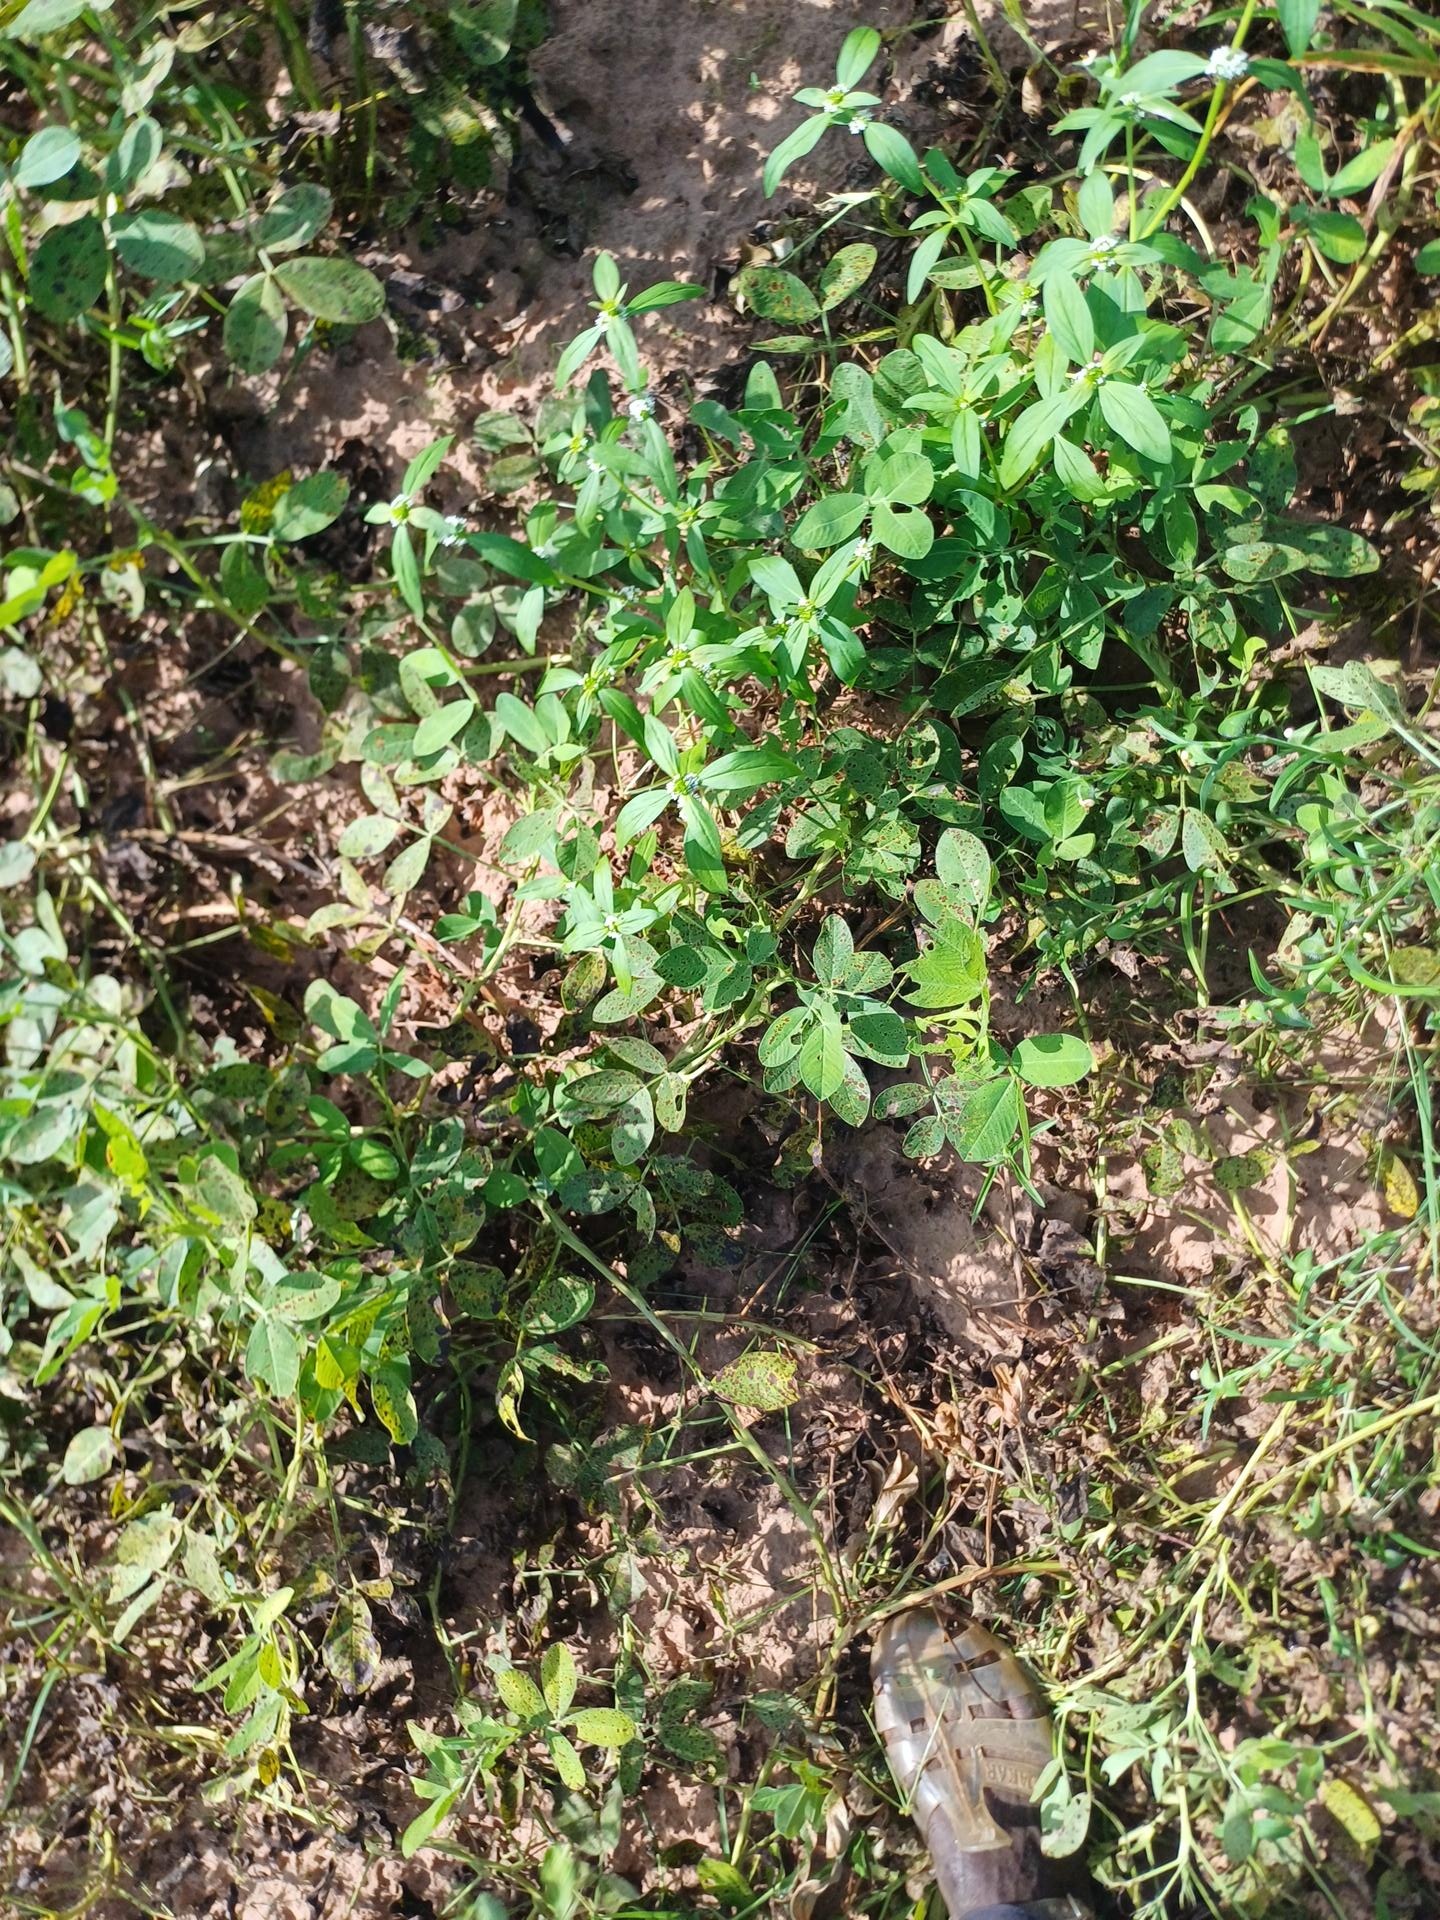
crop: groundnut
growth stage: flowering
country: Senegal
